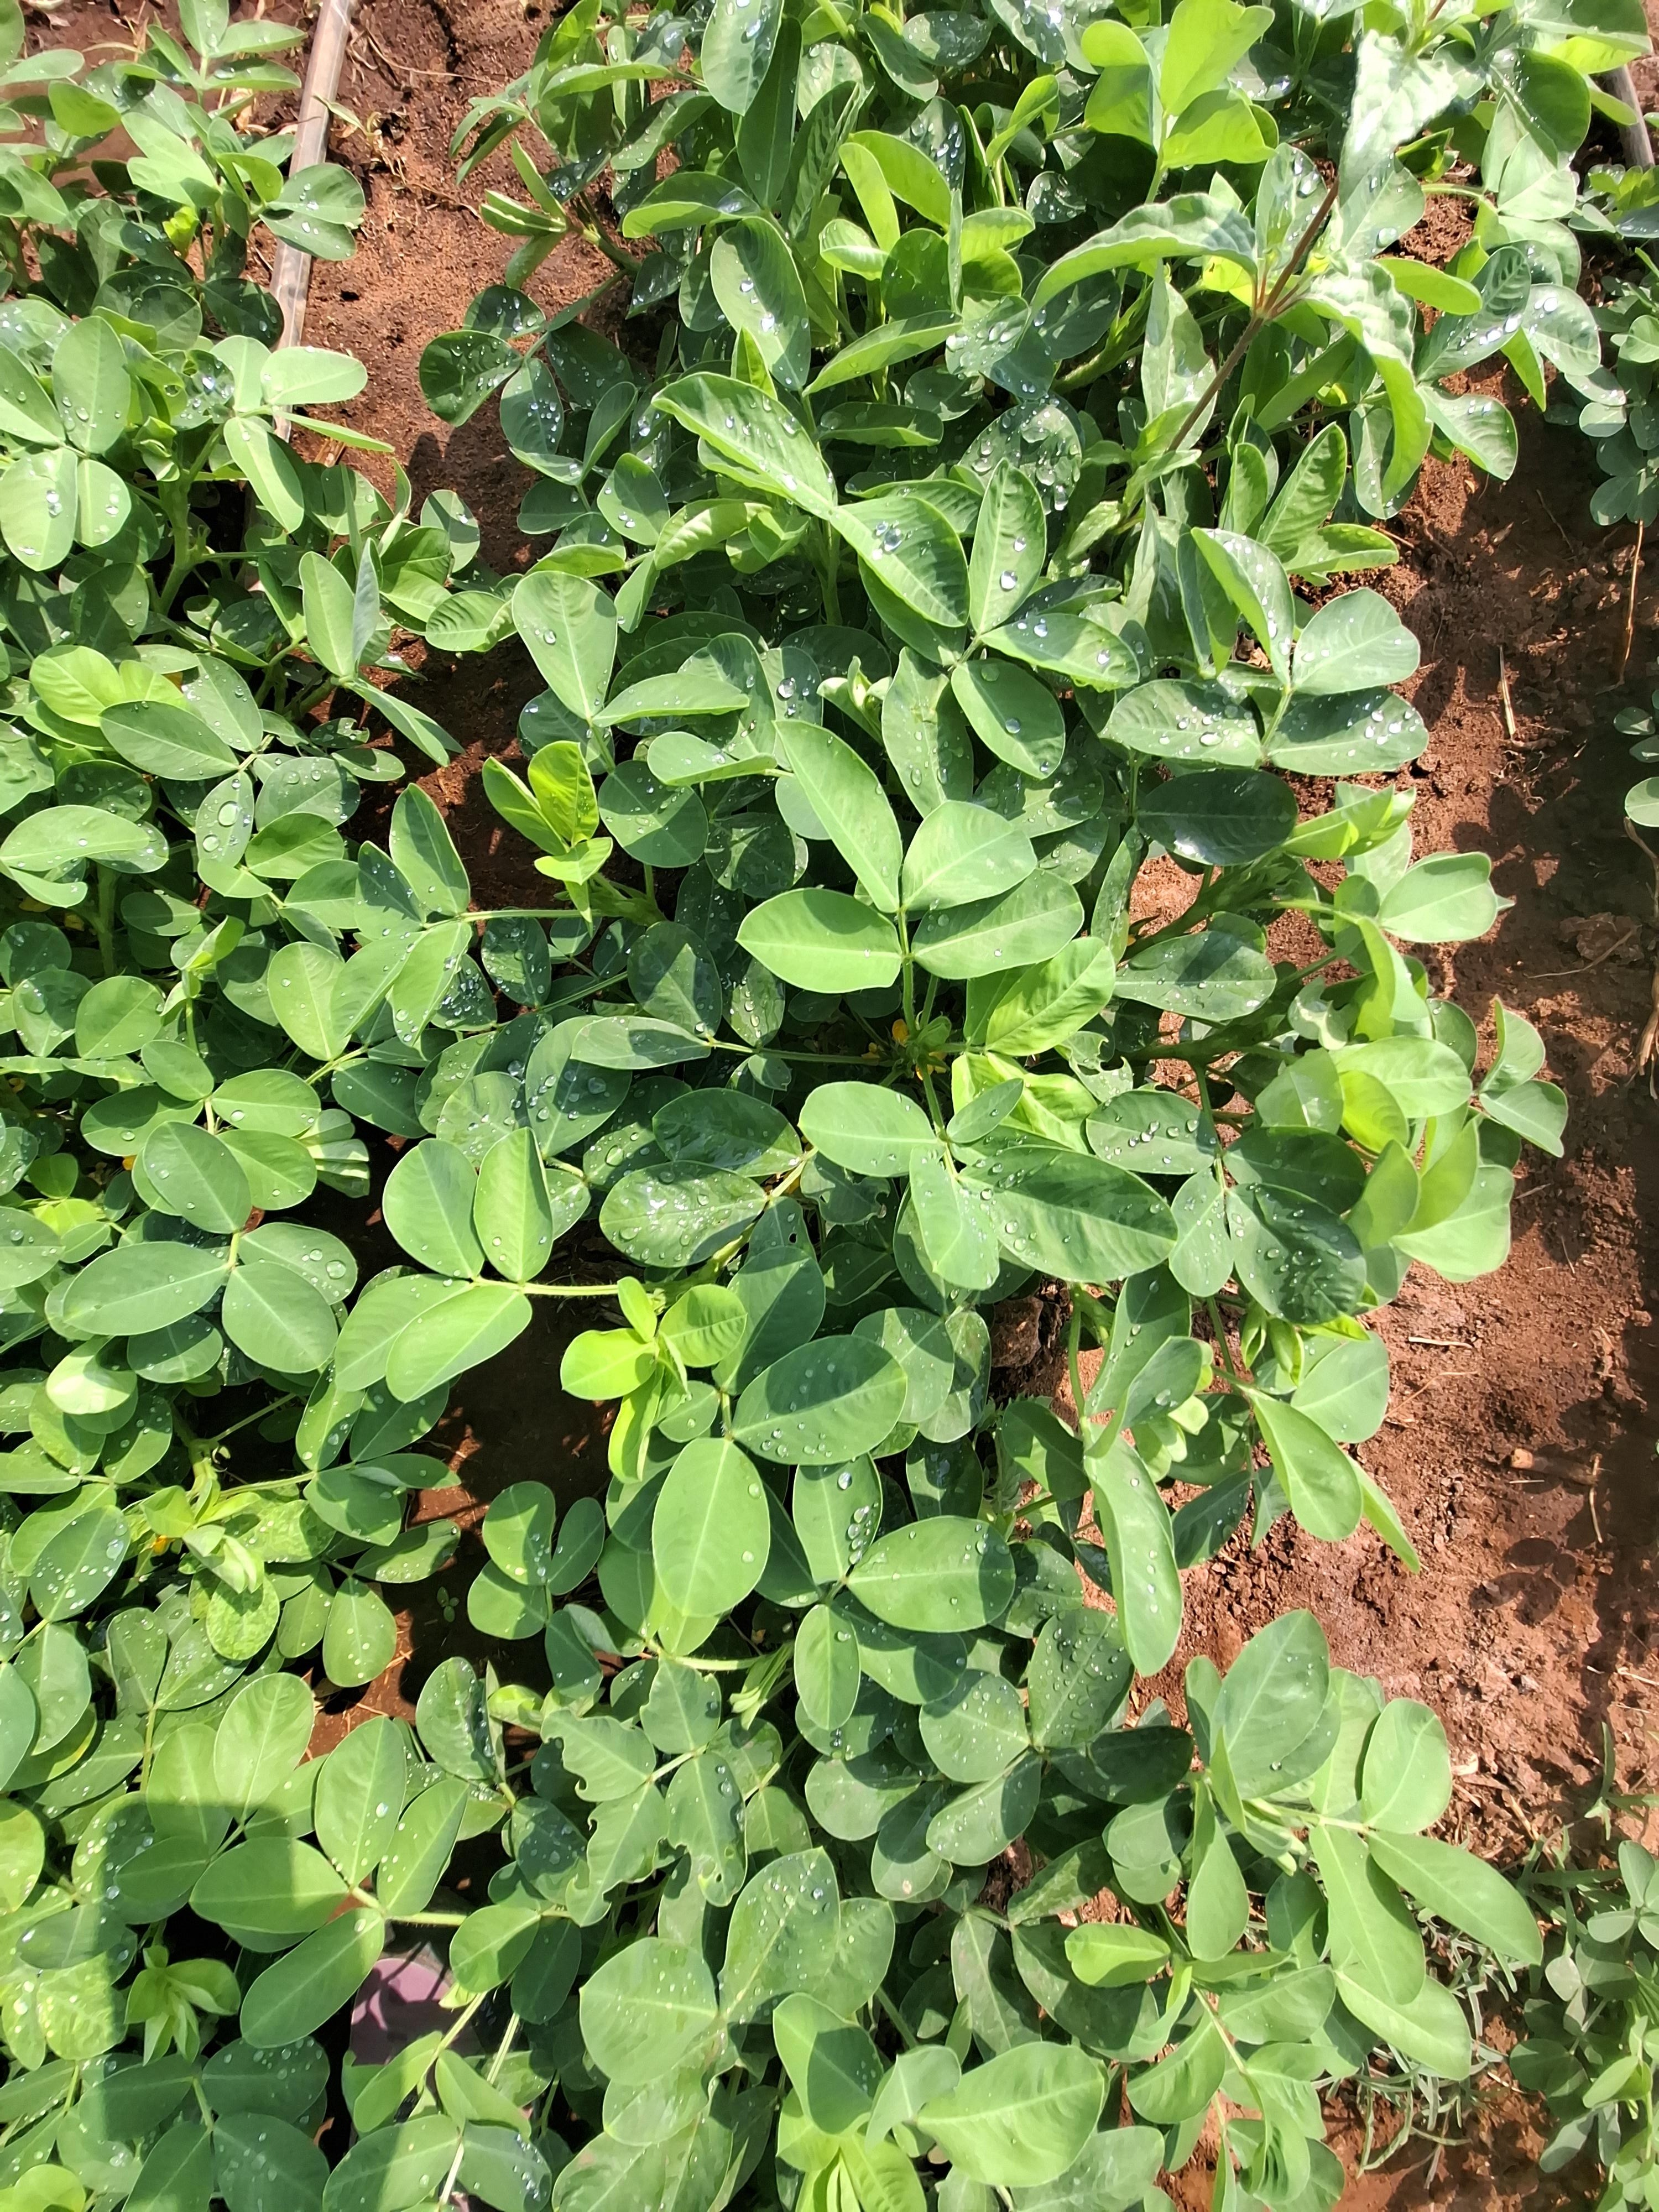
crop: groundnut
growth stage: flowering
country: Kenya
